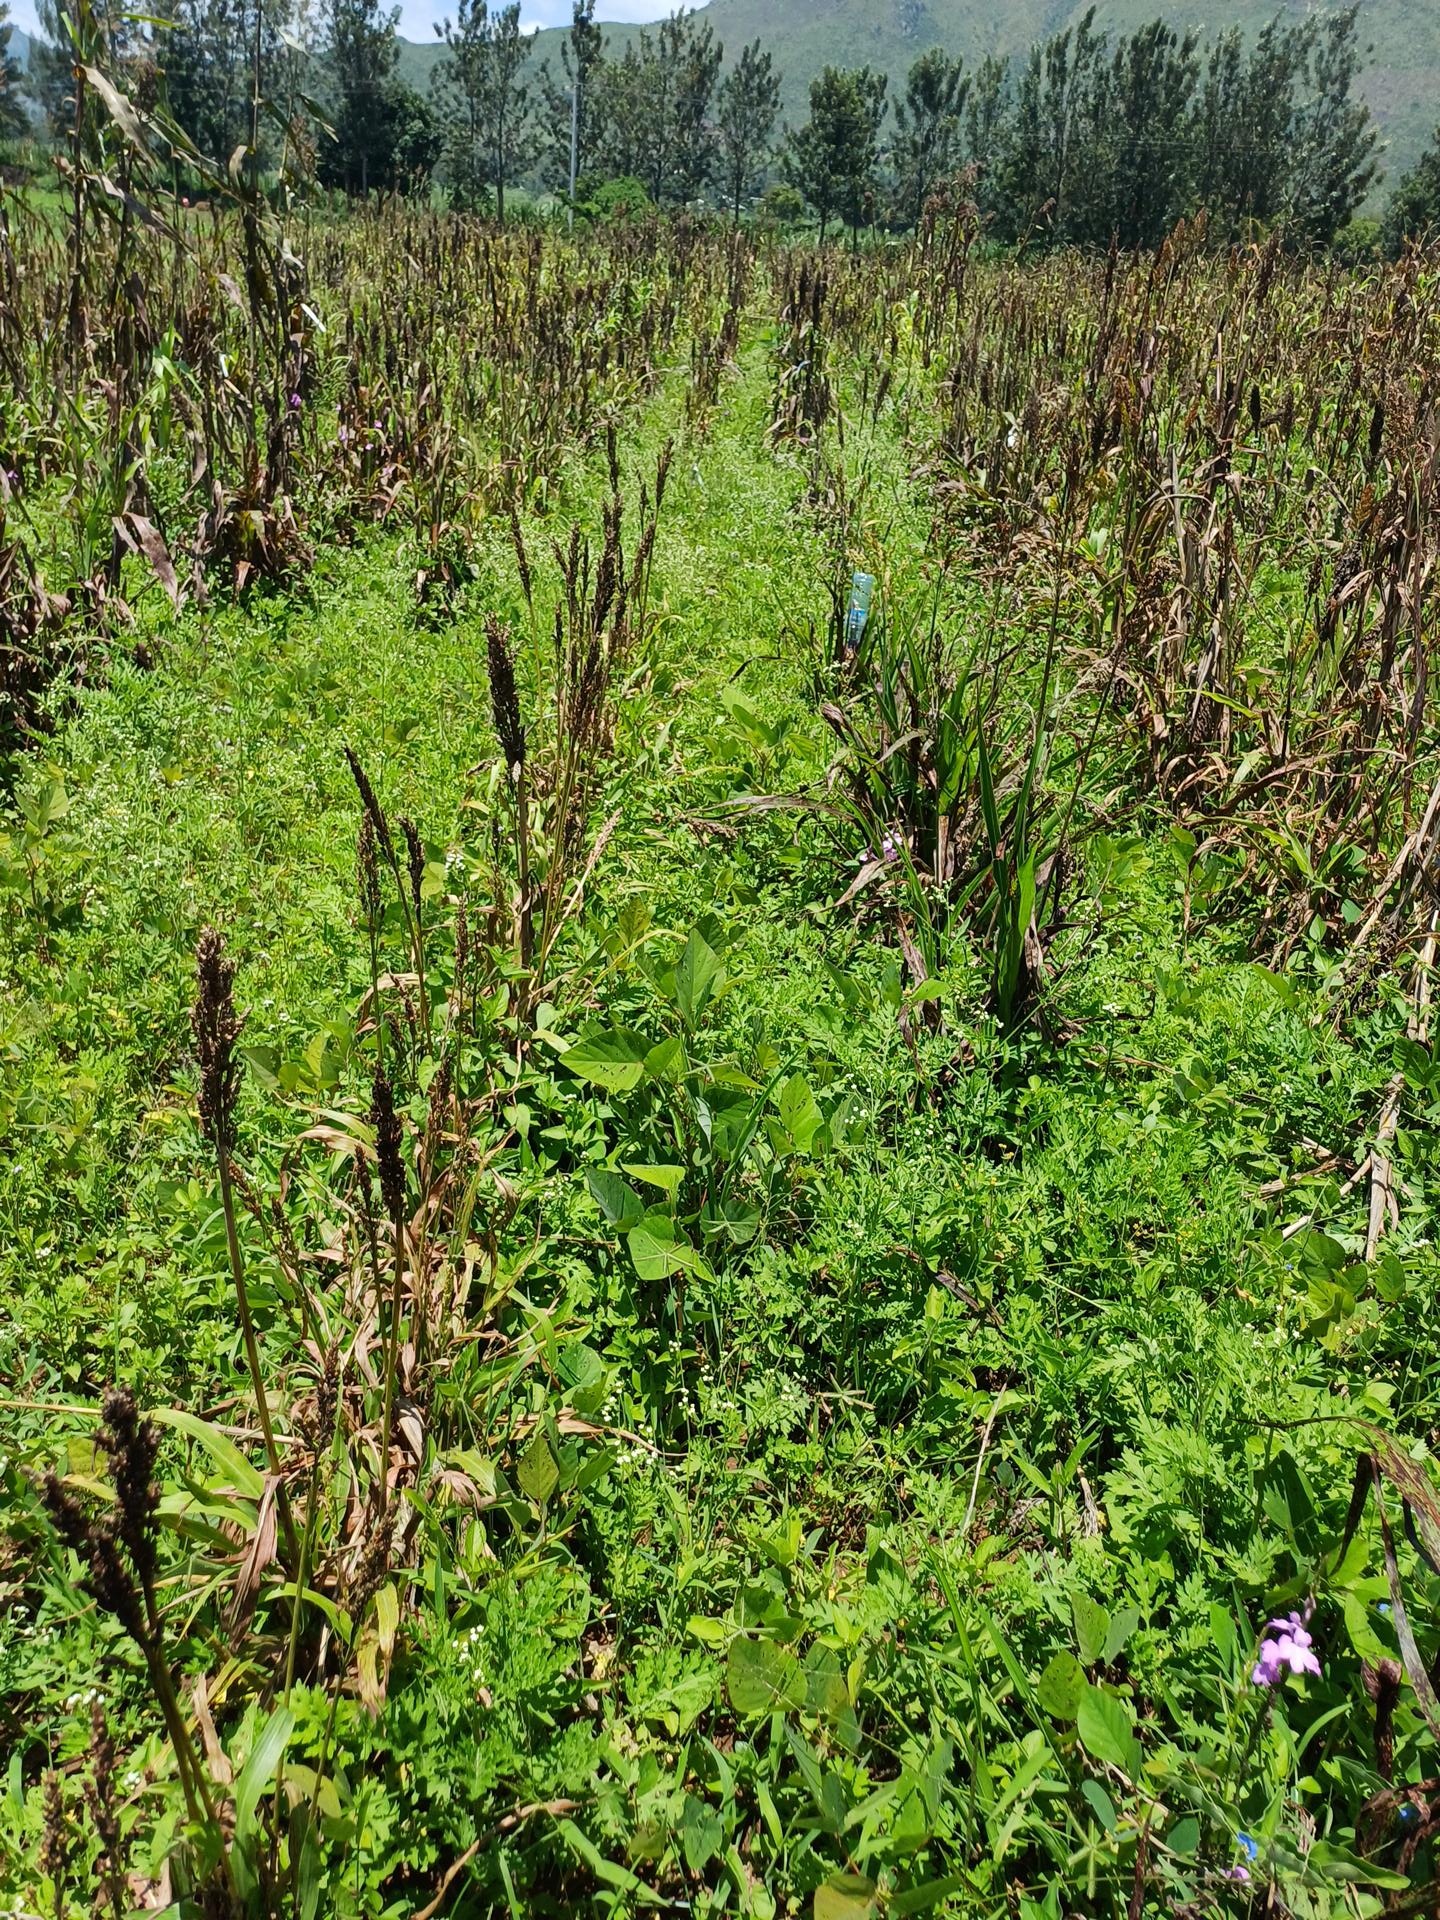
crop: sorghum
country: Kenya
